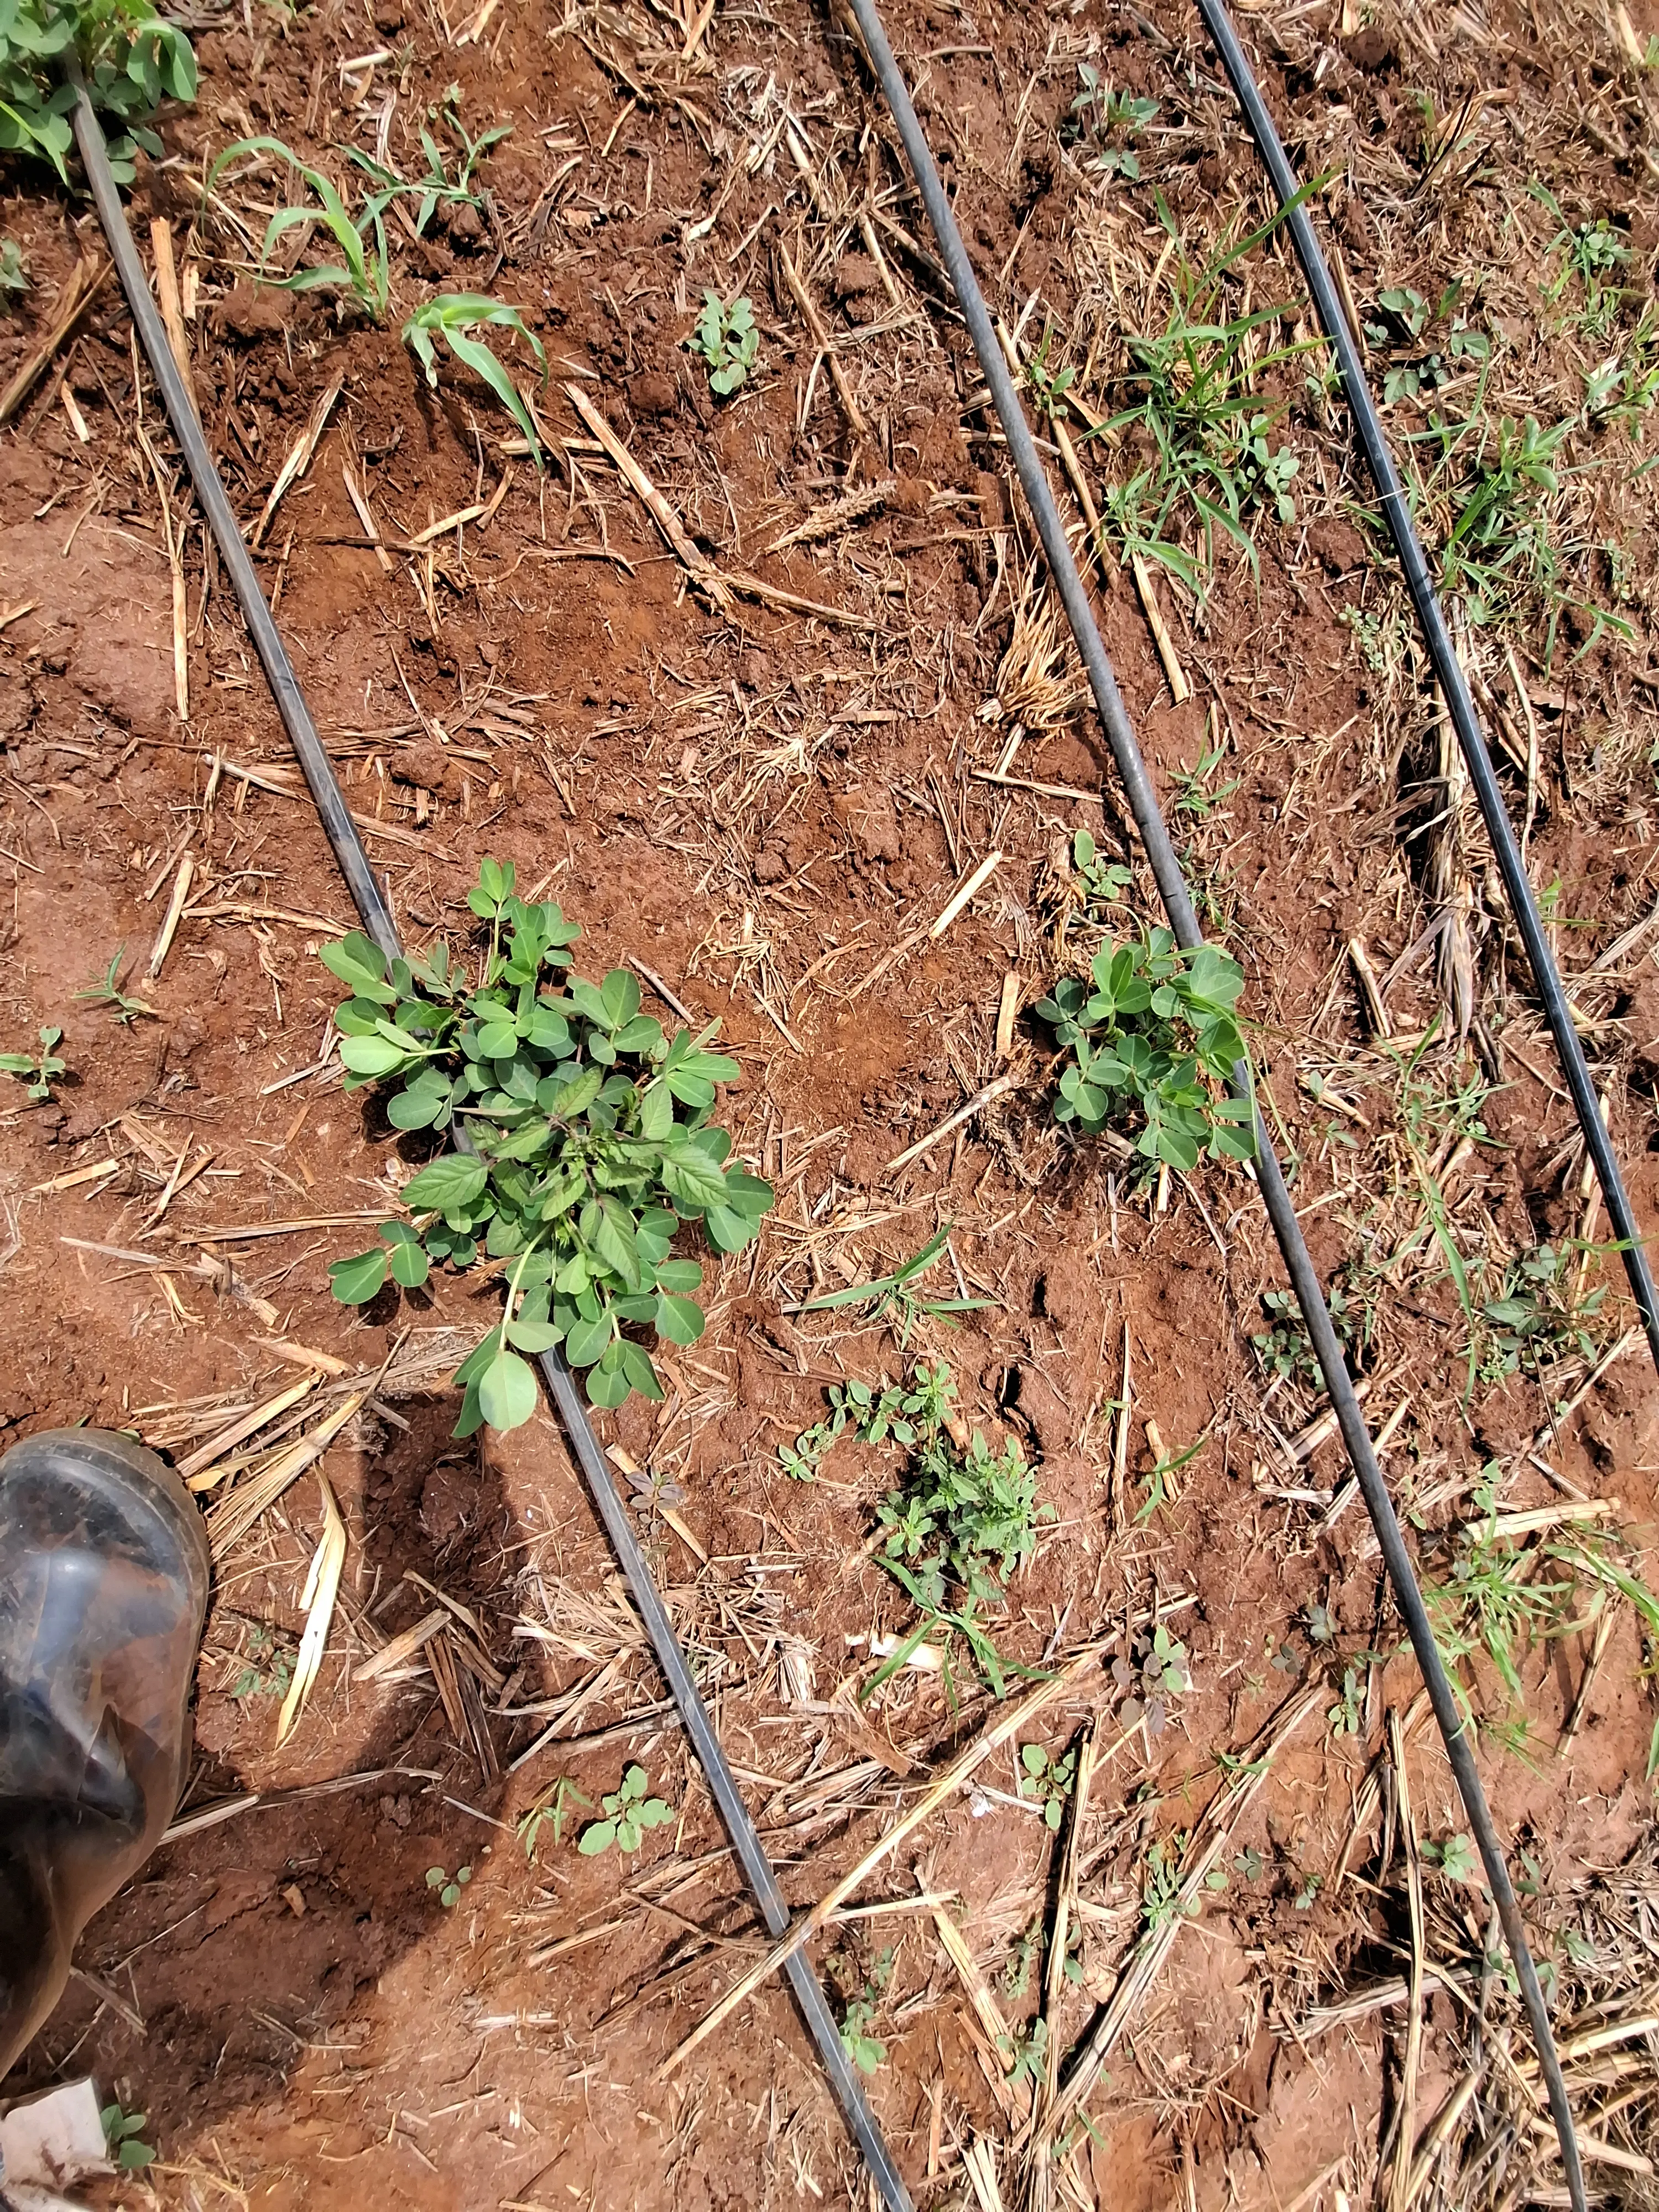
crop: groundnut
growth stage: vegetative
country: Kenya
